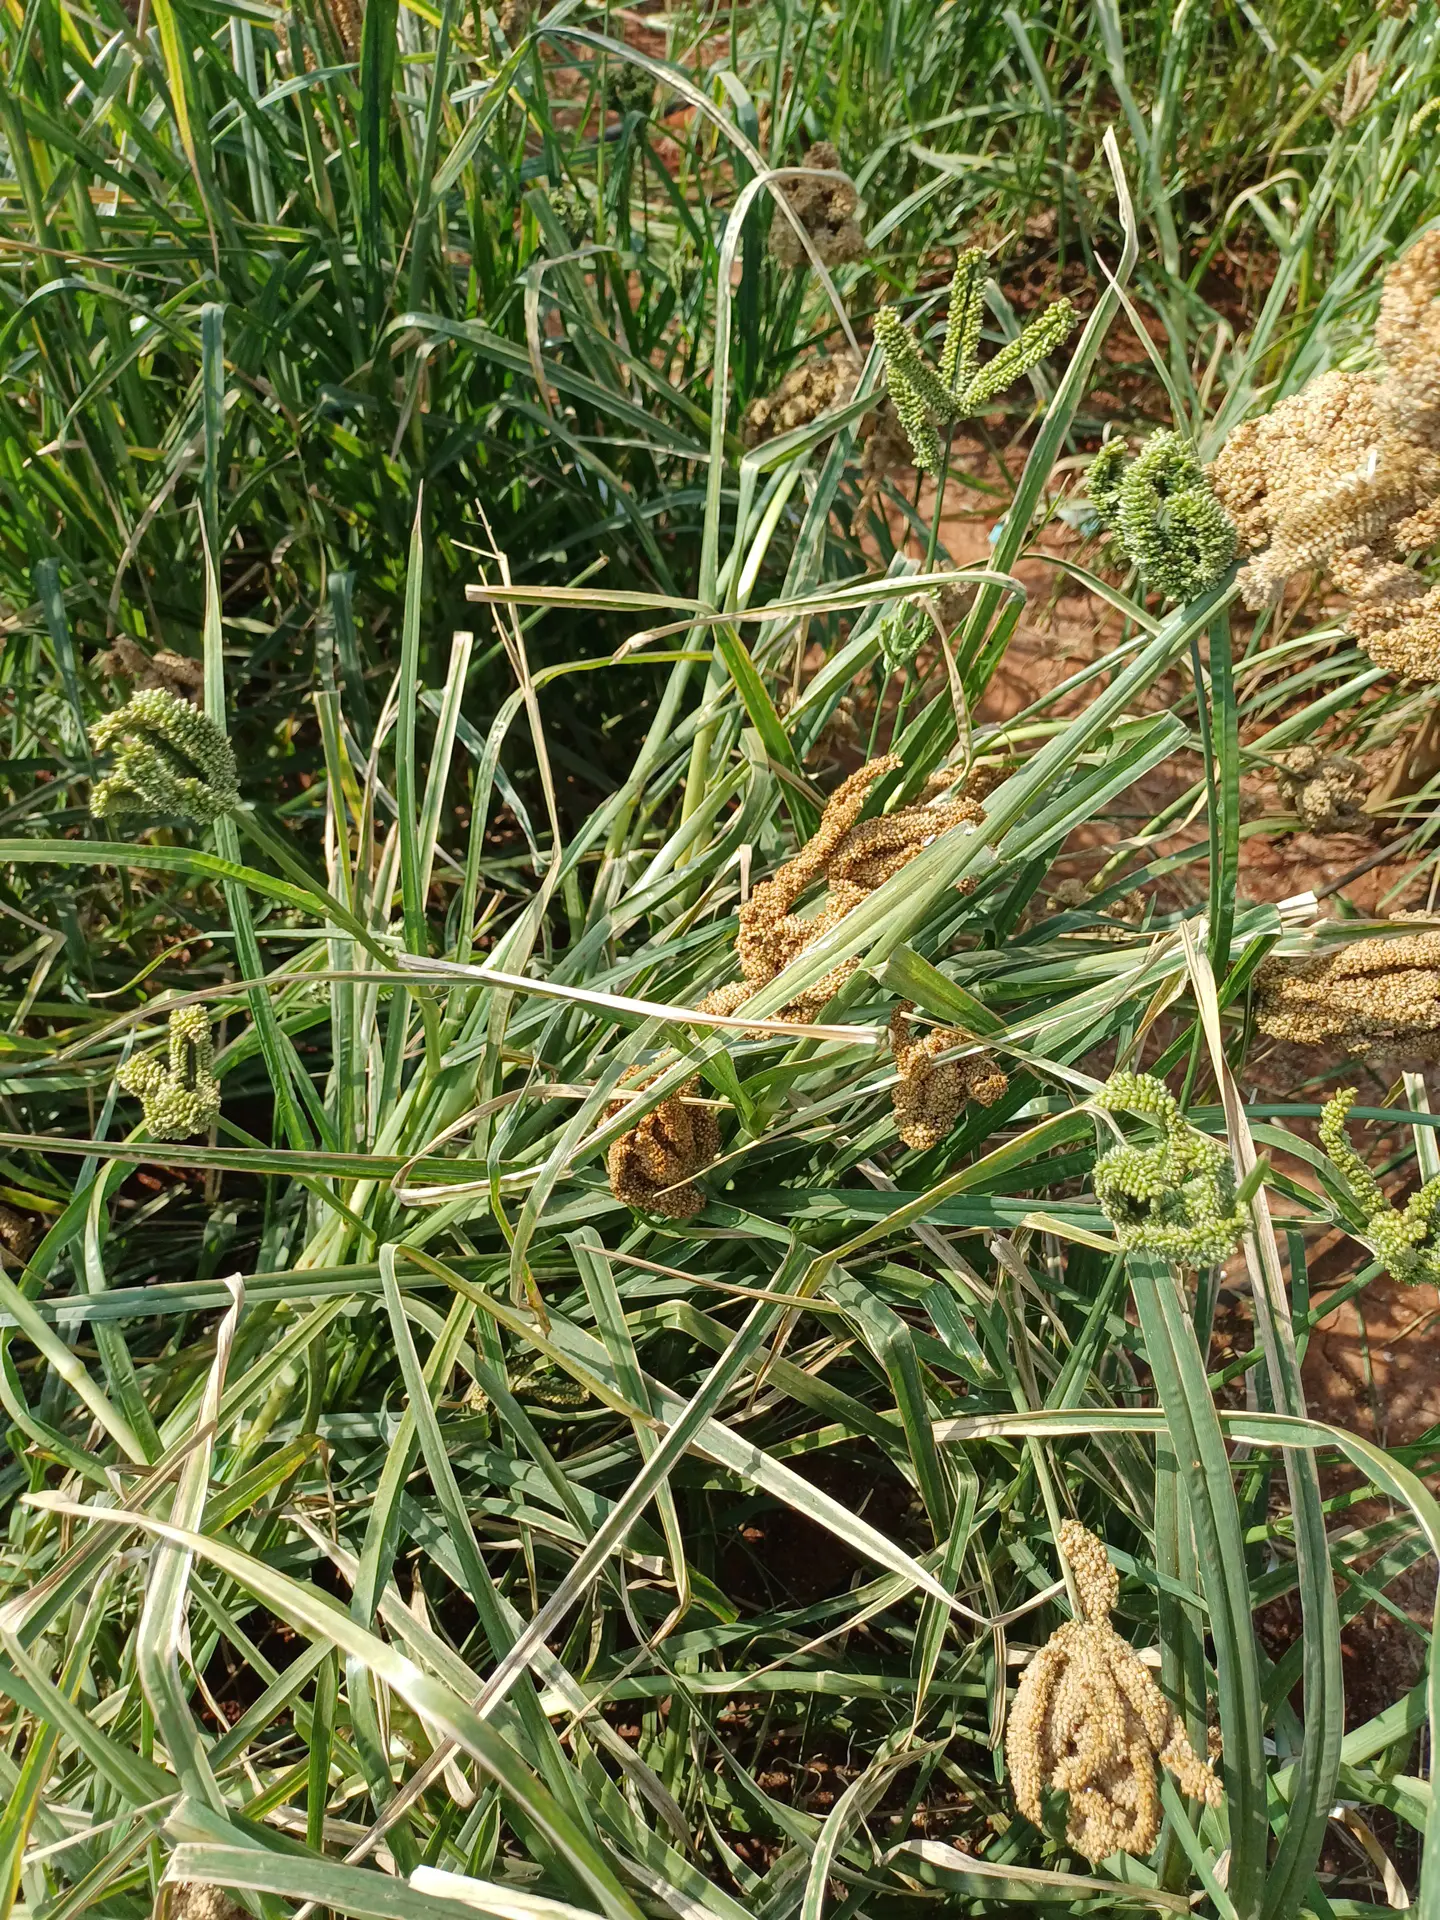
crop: finger millet
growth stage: filling grain
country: Kenya
